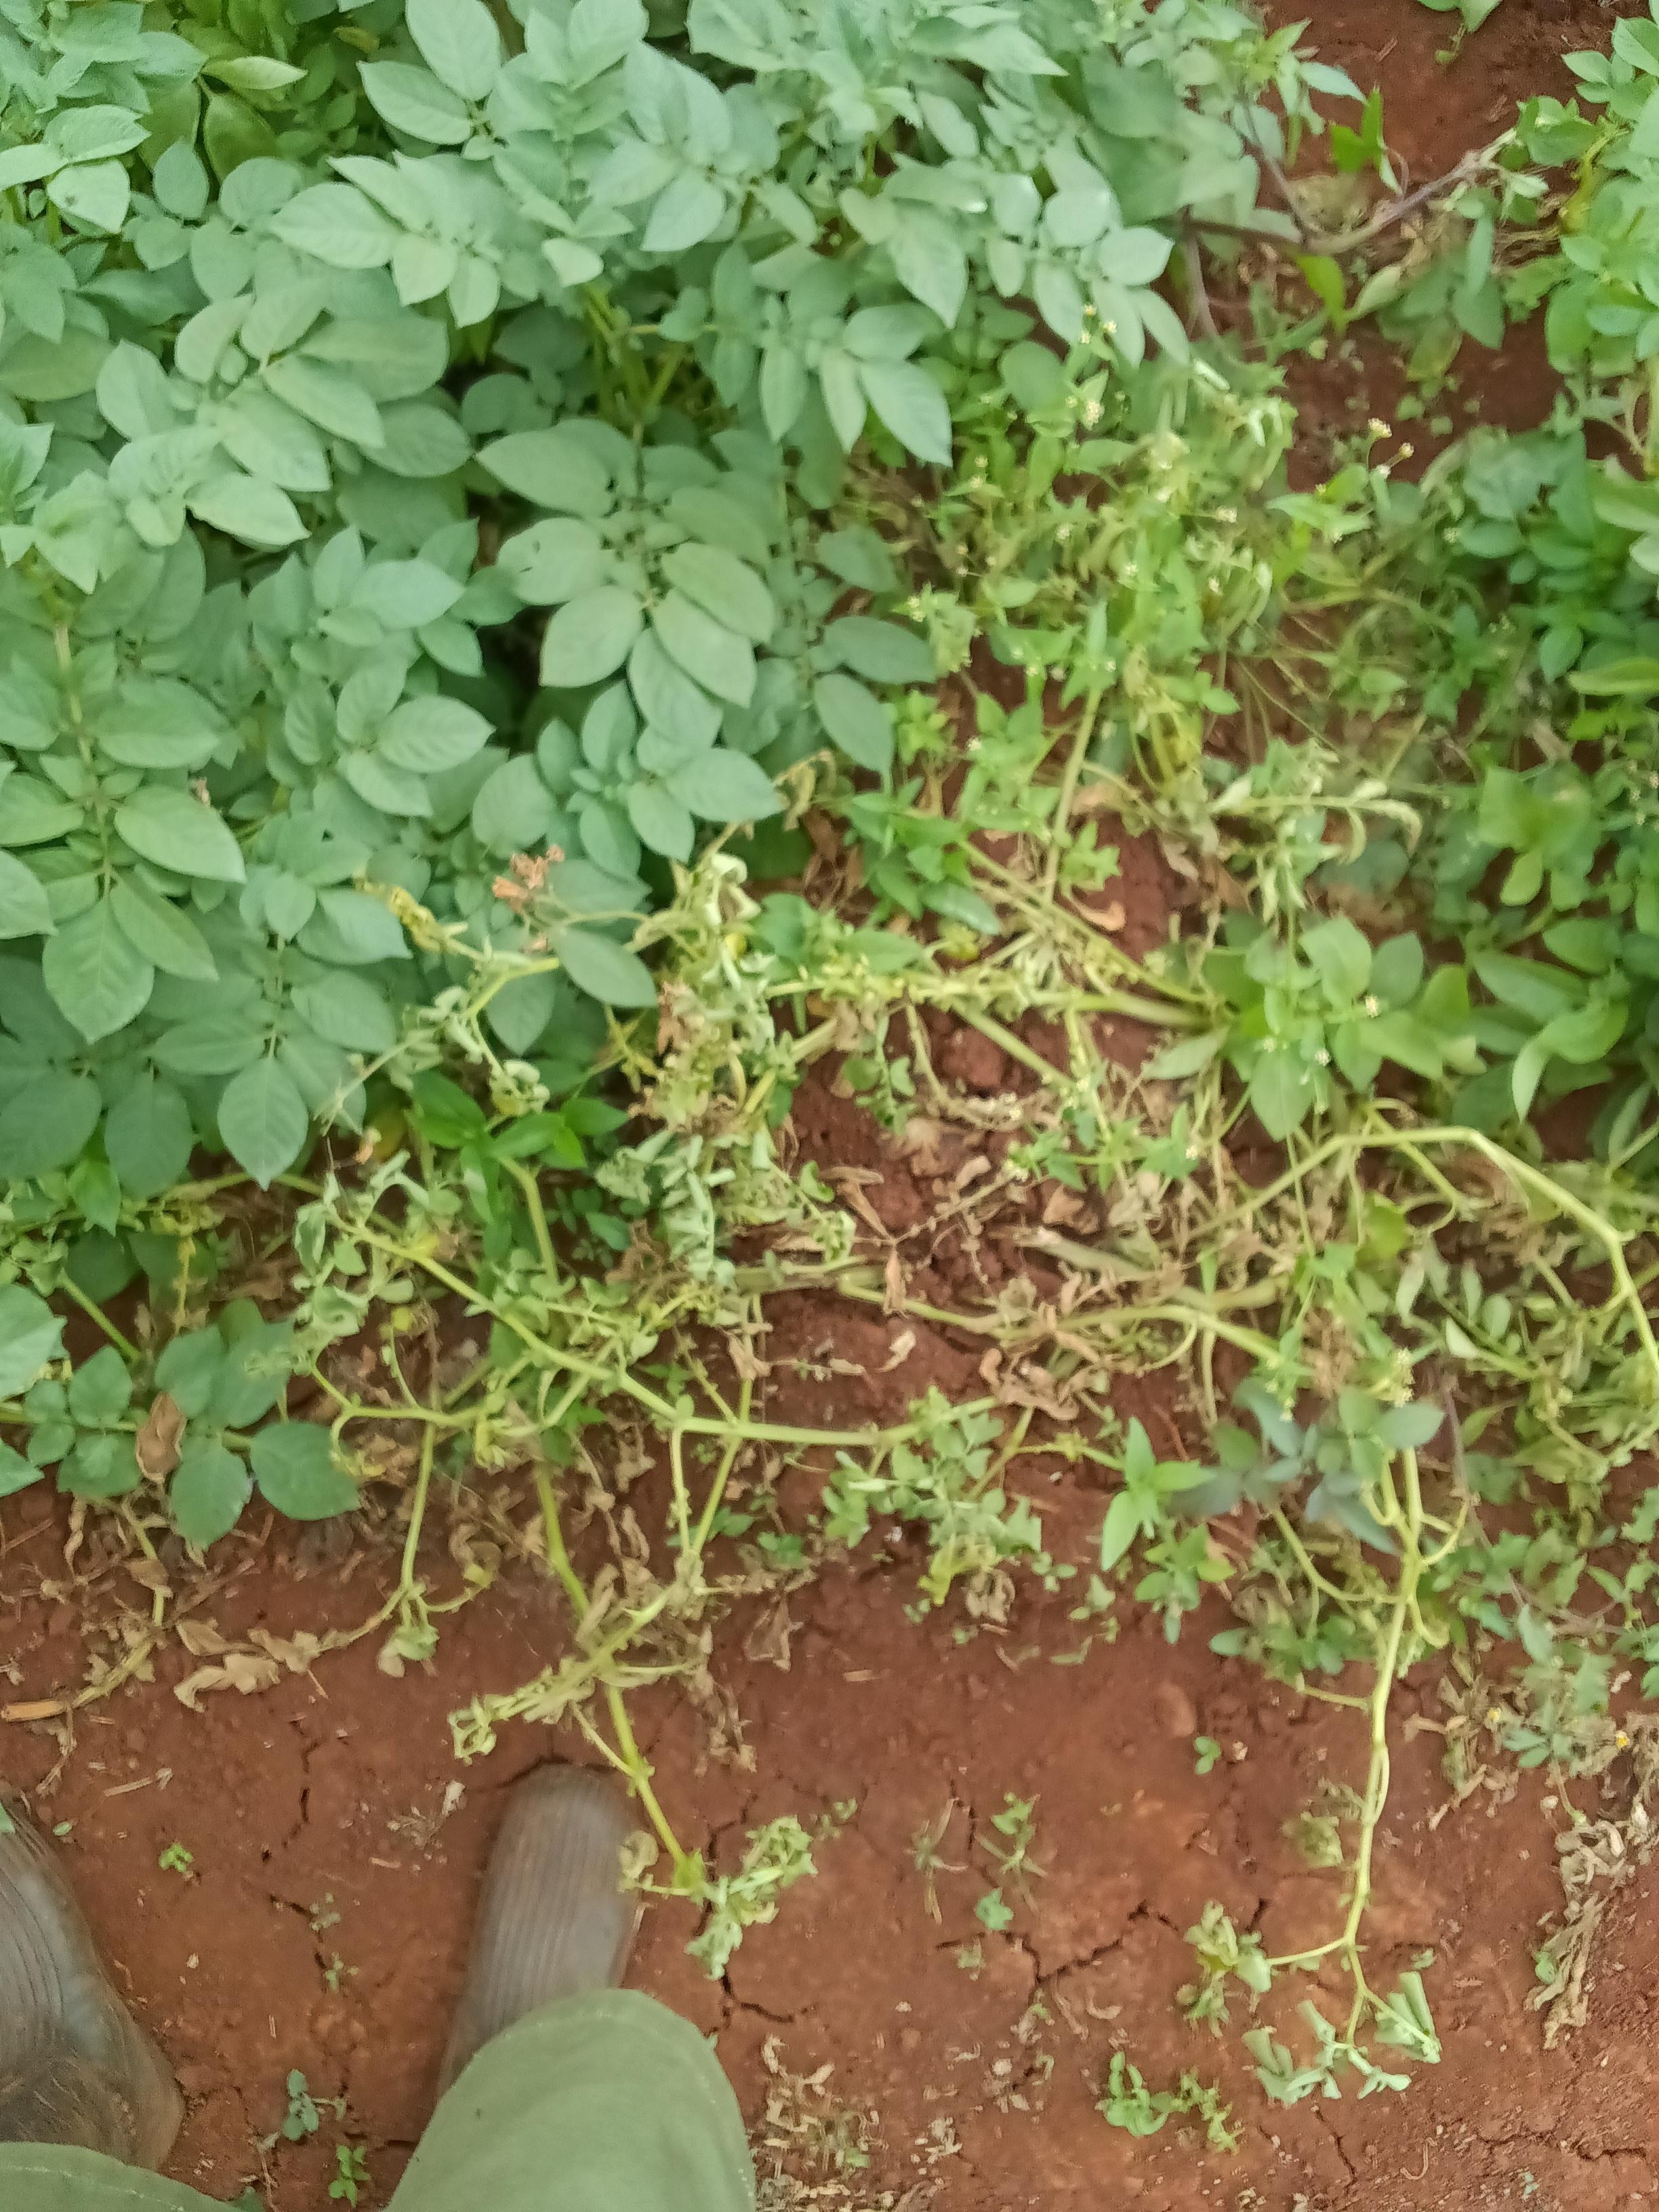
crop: potato
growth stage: harvest maturity
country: Kenya
